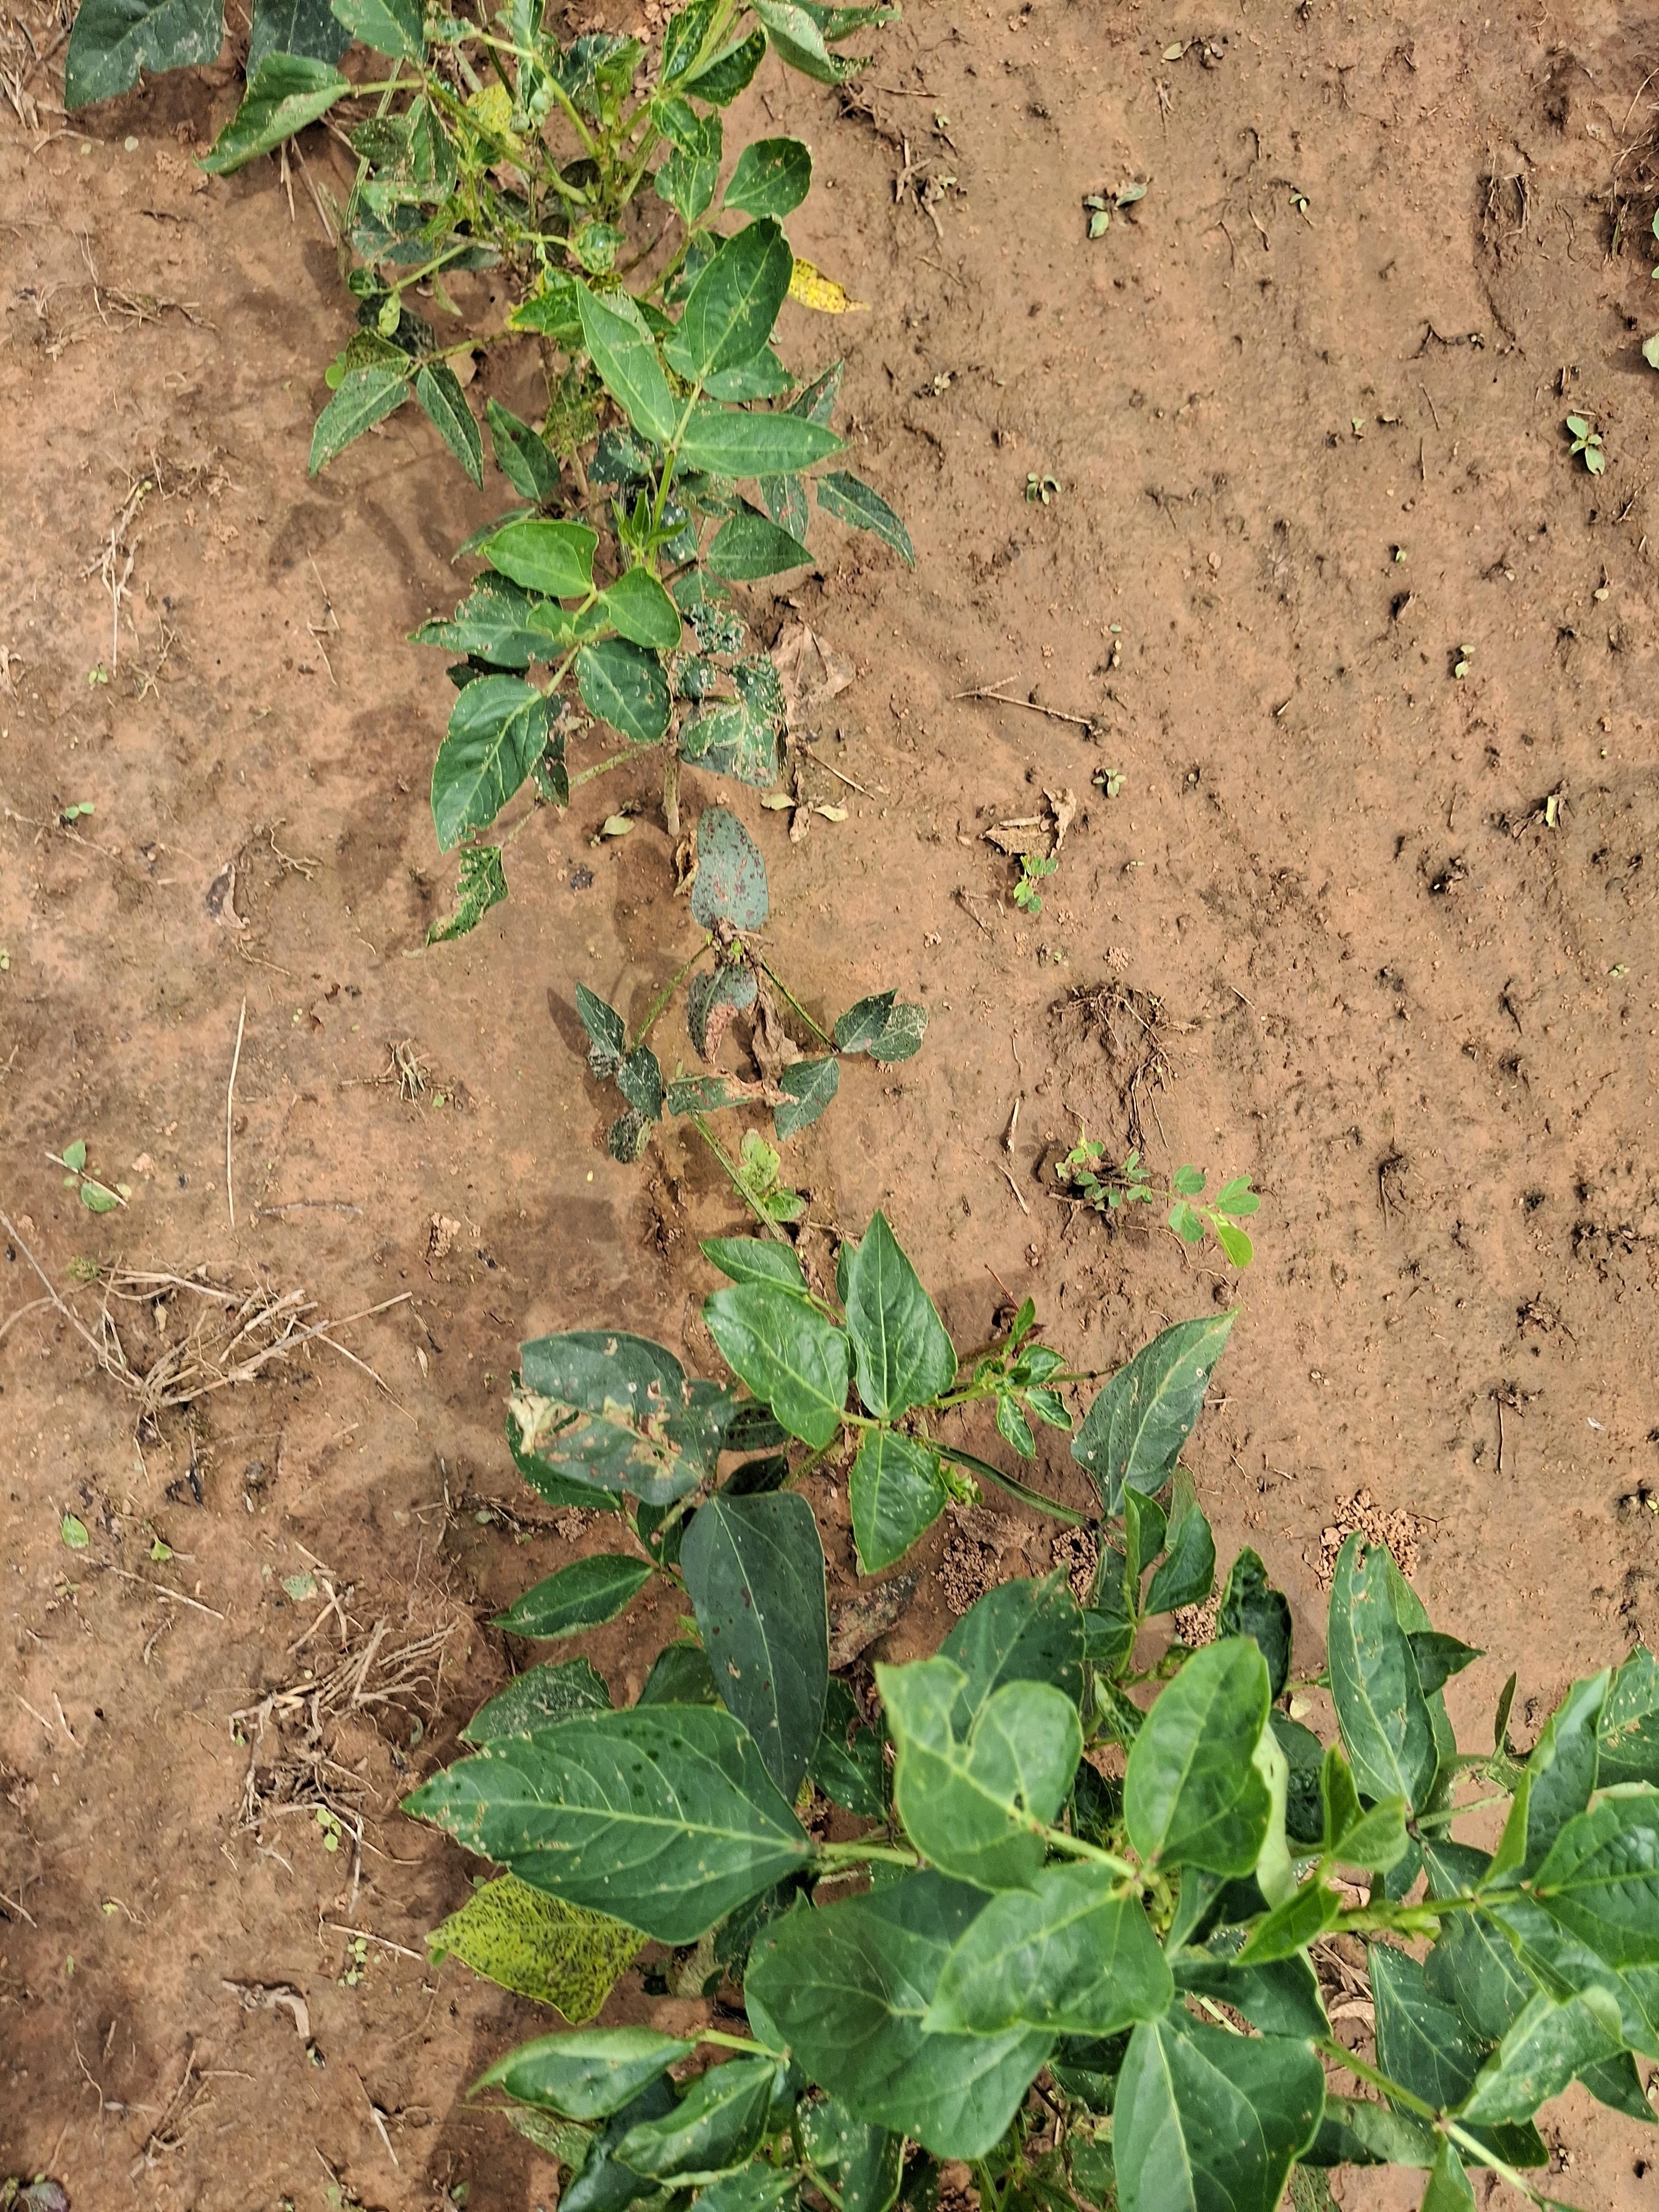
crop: cowpea
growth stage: vegetative
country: Nigeria
